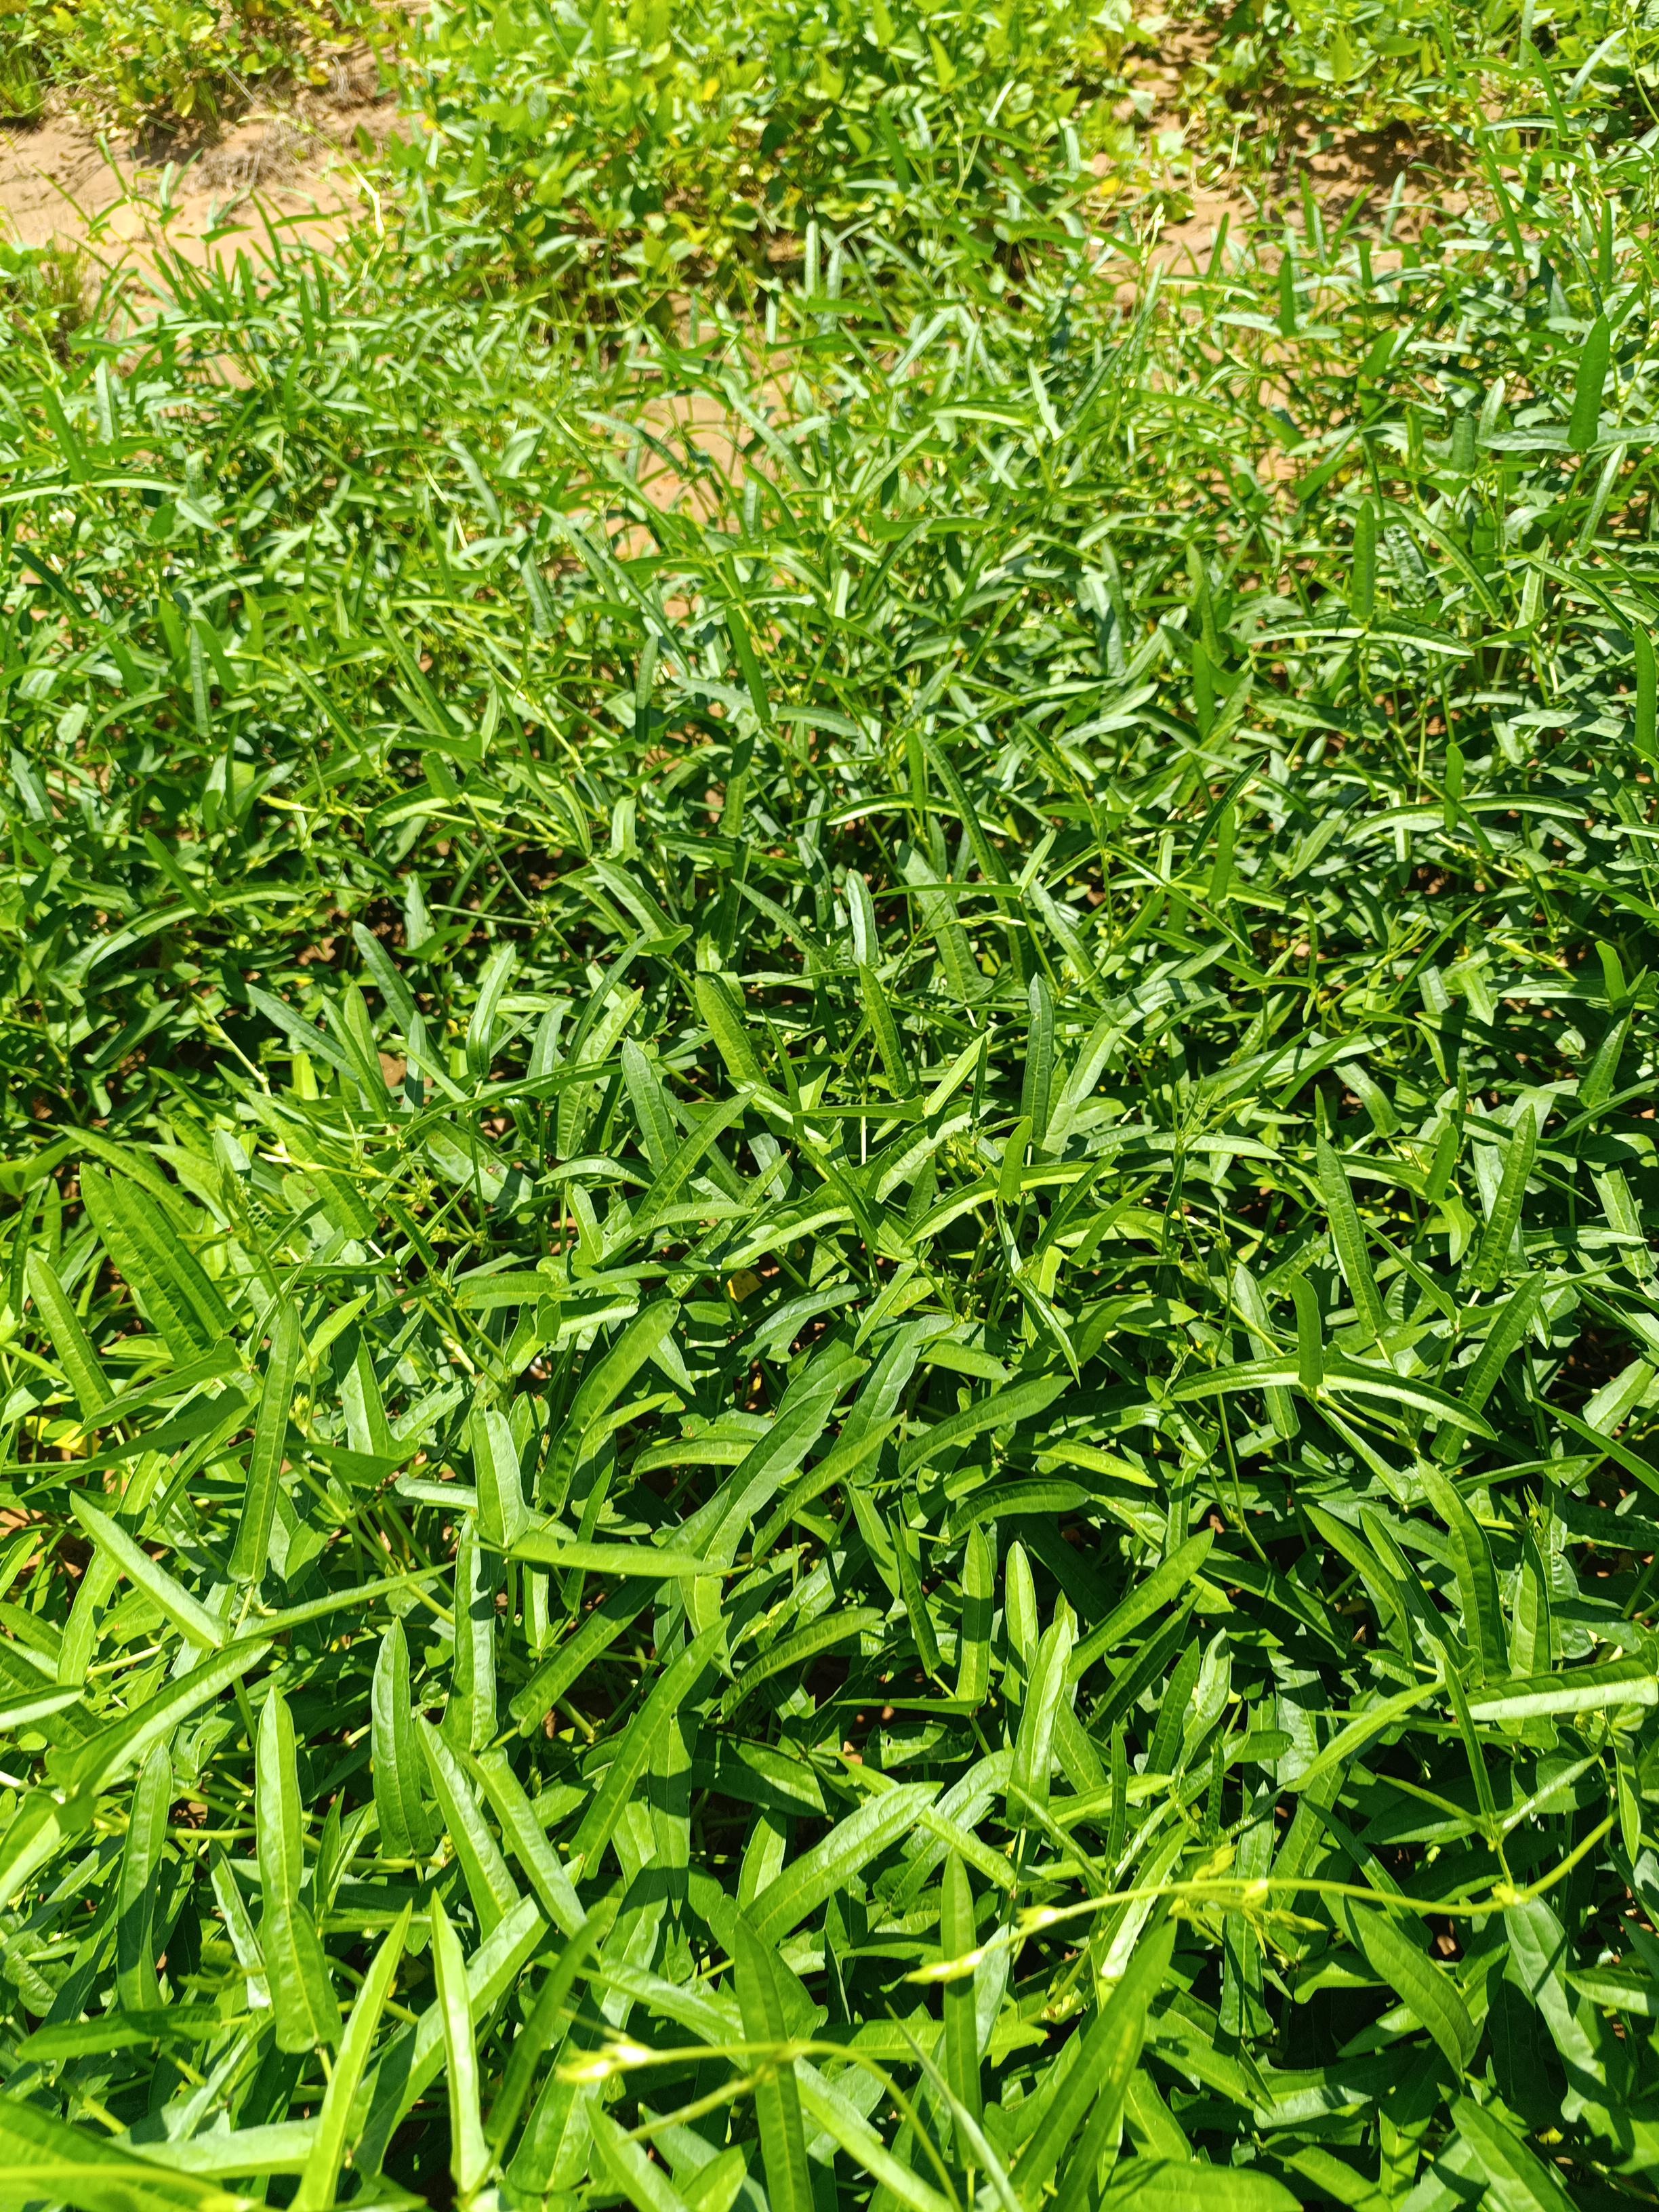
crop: cowpea
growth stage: development pod
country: Nigeria
